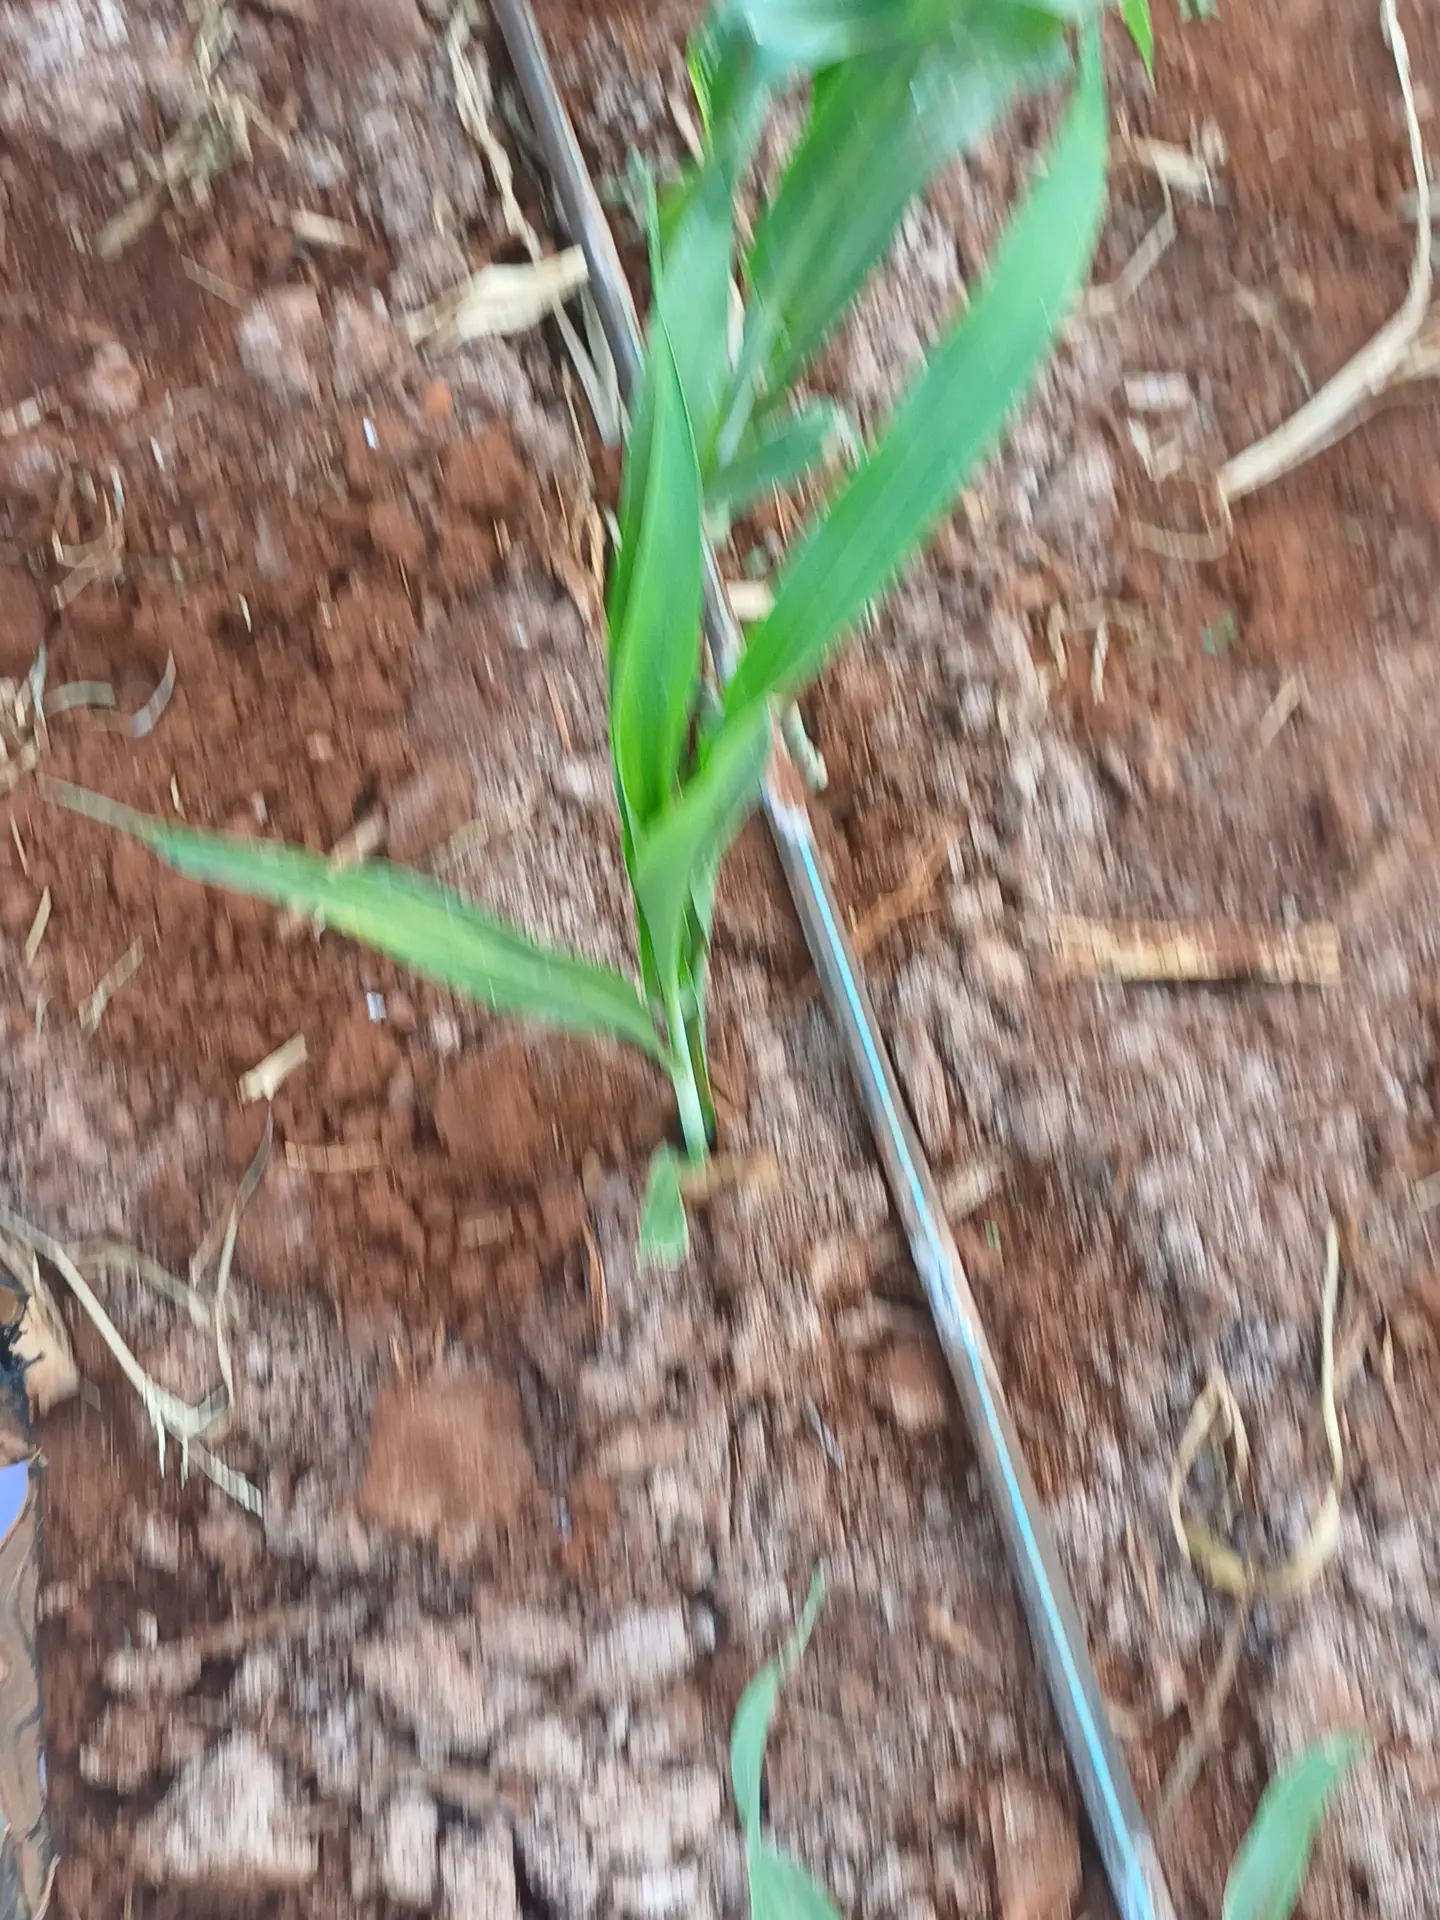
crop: sorghum
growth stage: vegetative
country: Kenya
